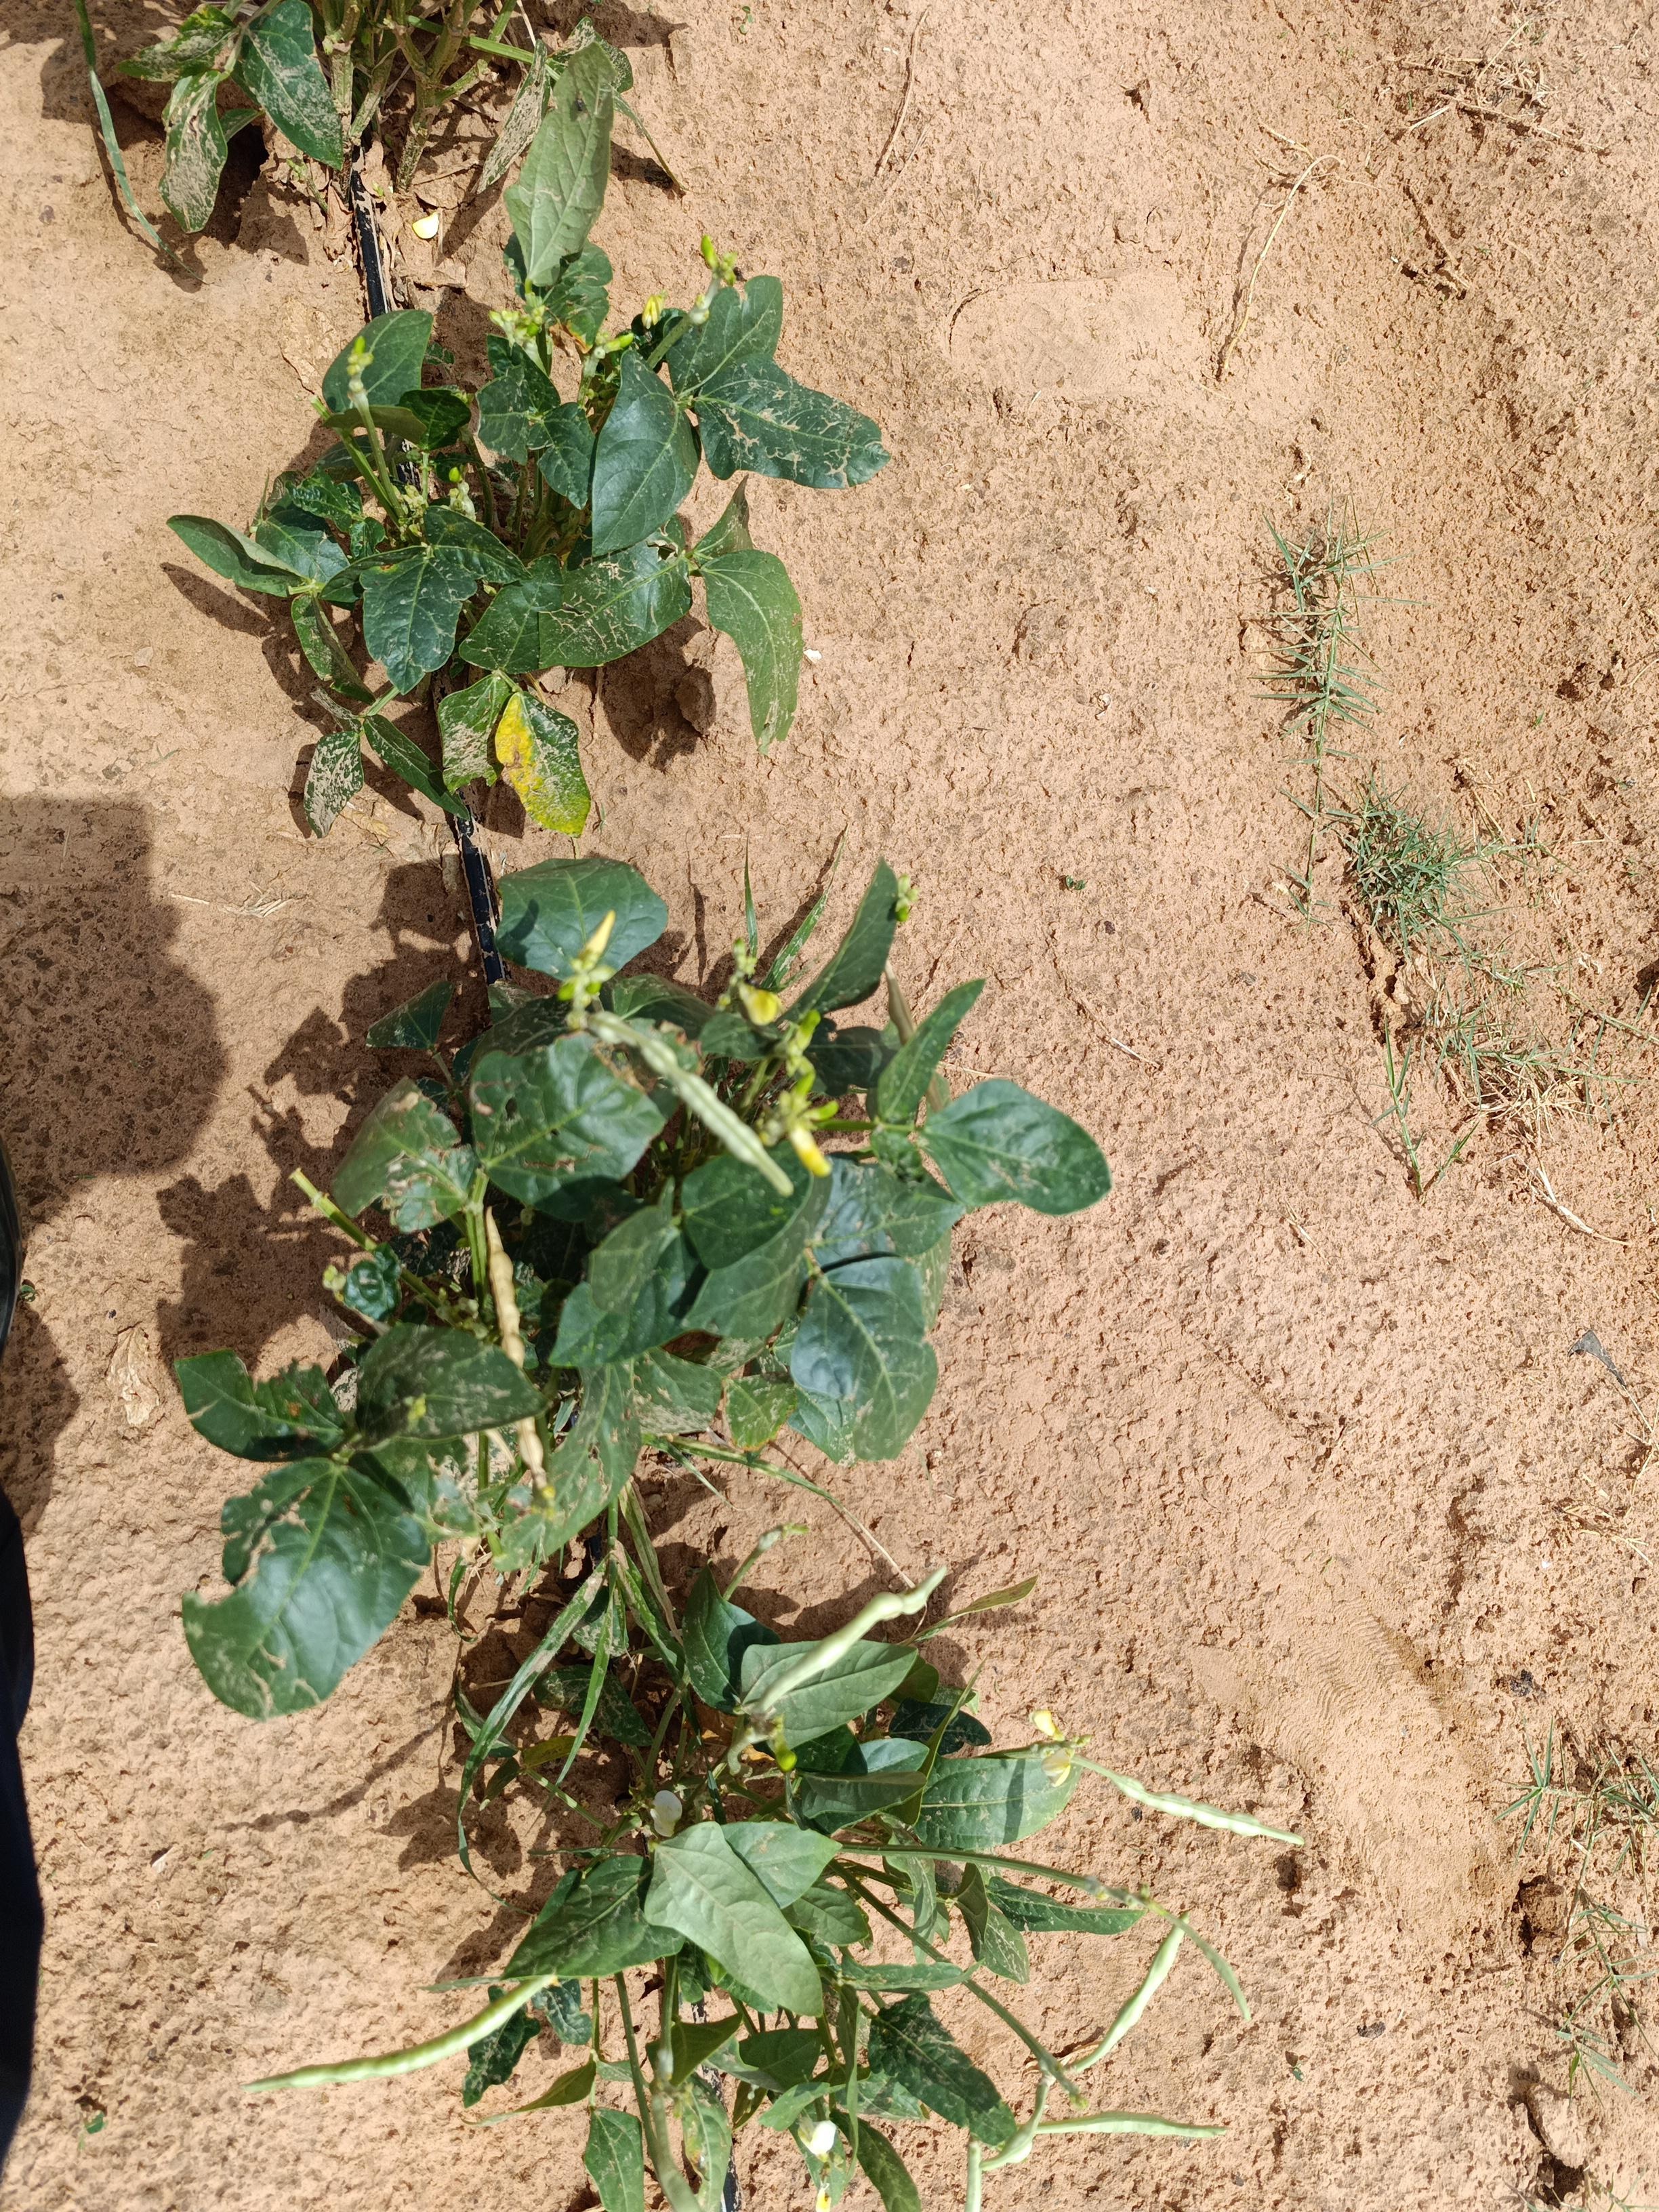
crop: cowpea
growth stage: development pod
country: Nigeria
